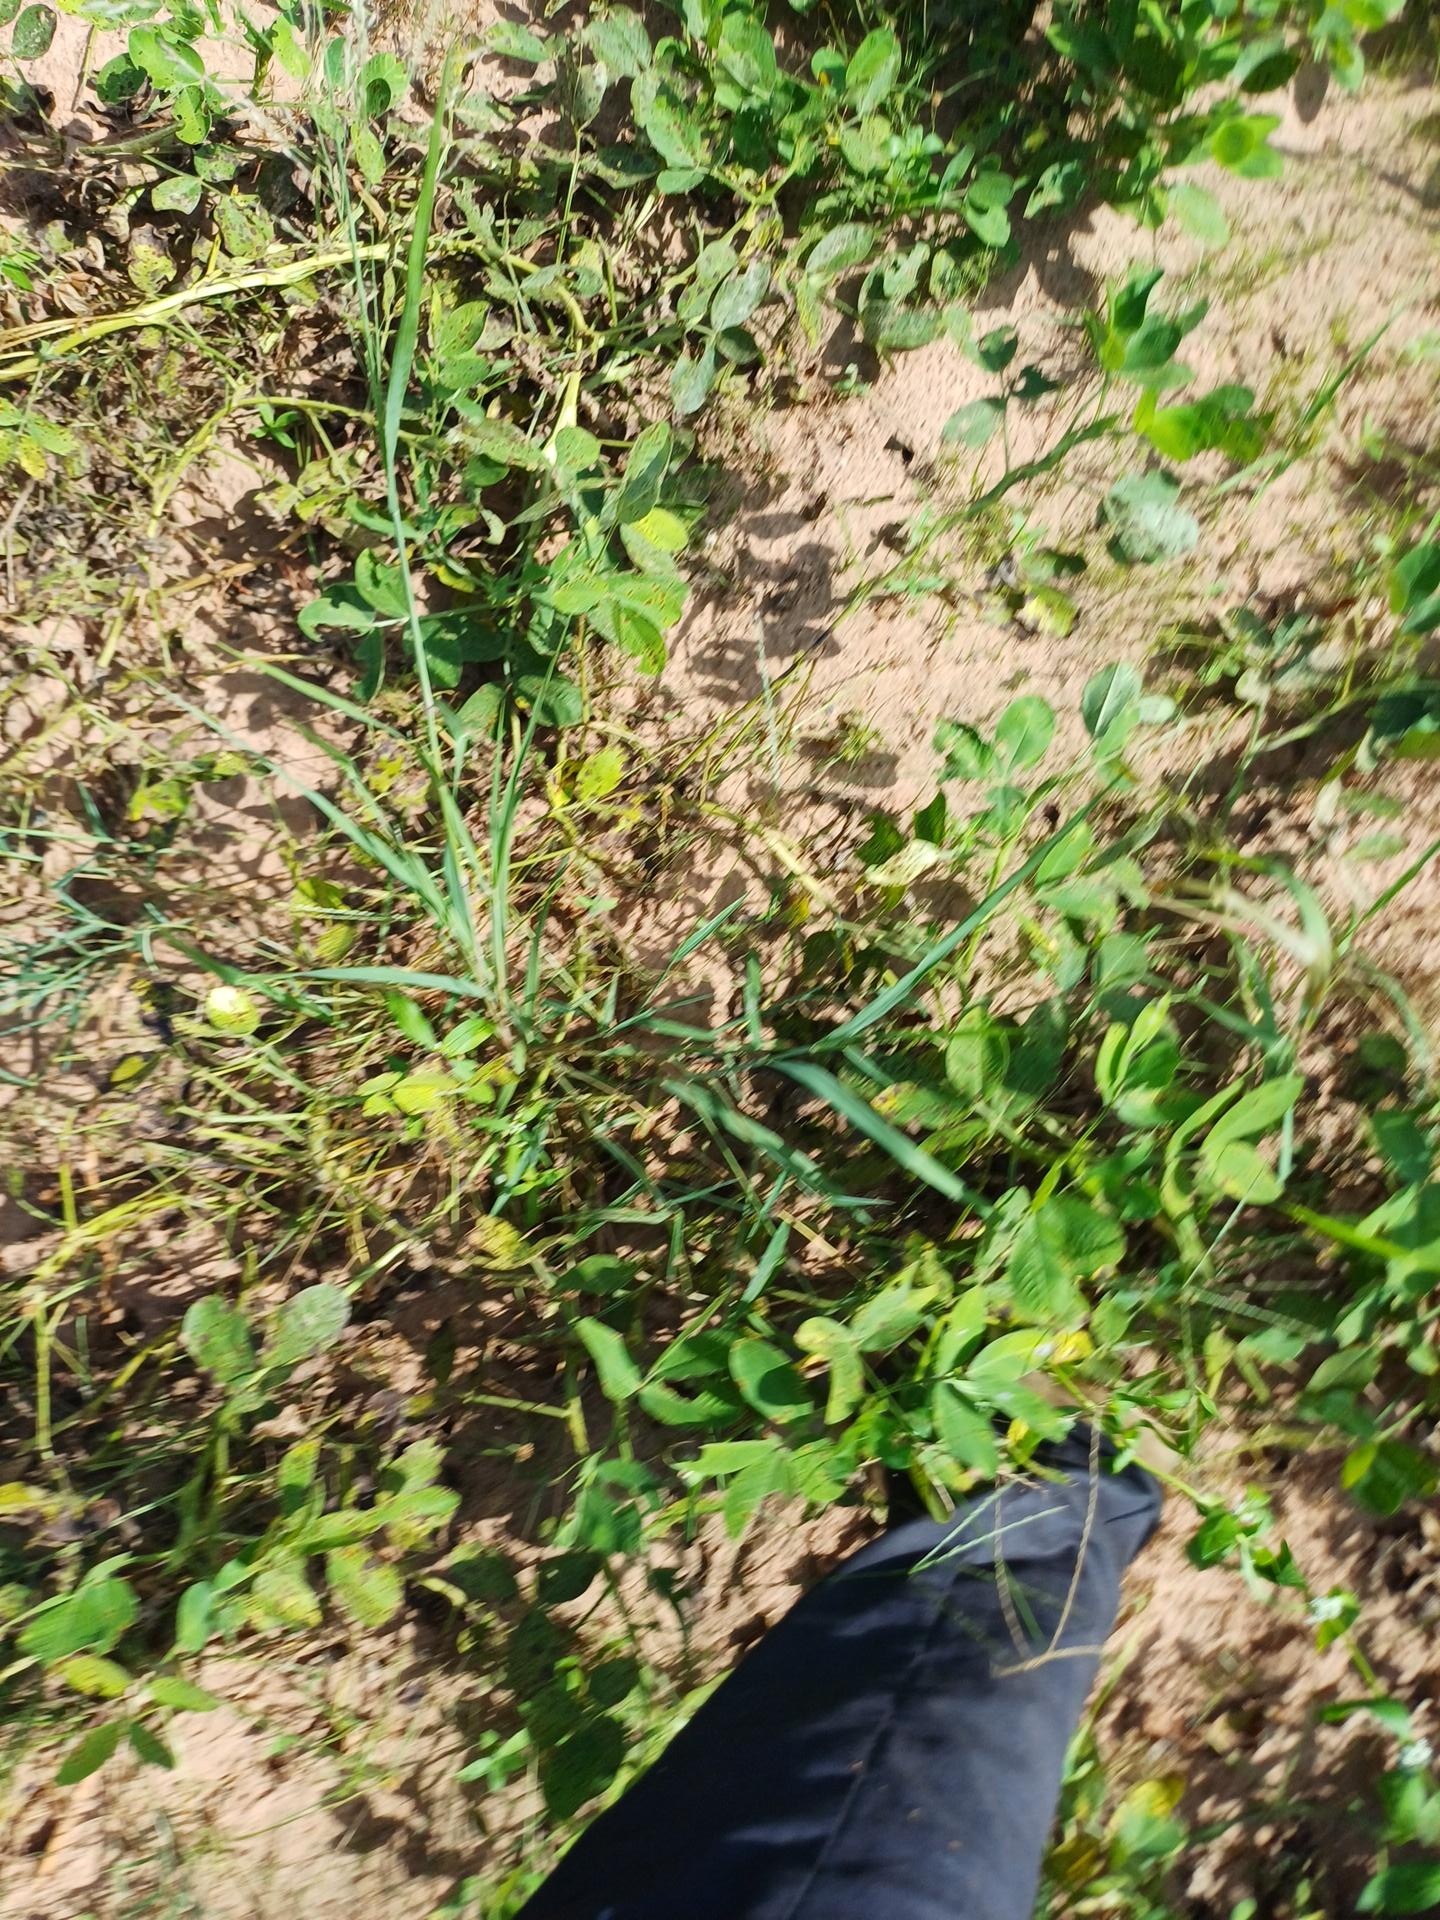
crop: groundnut
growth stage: flowering
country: Senegal
